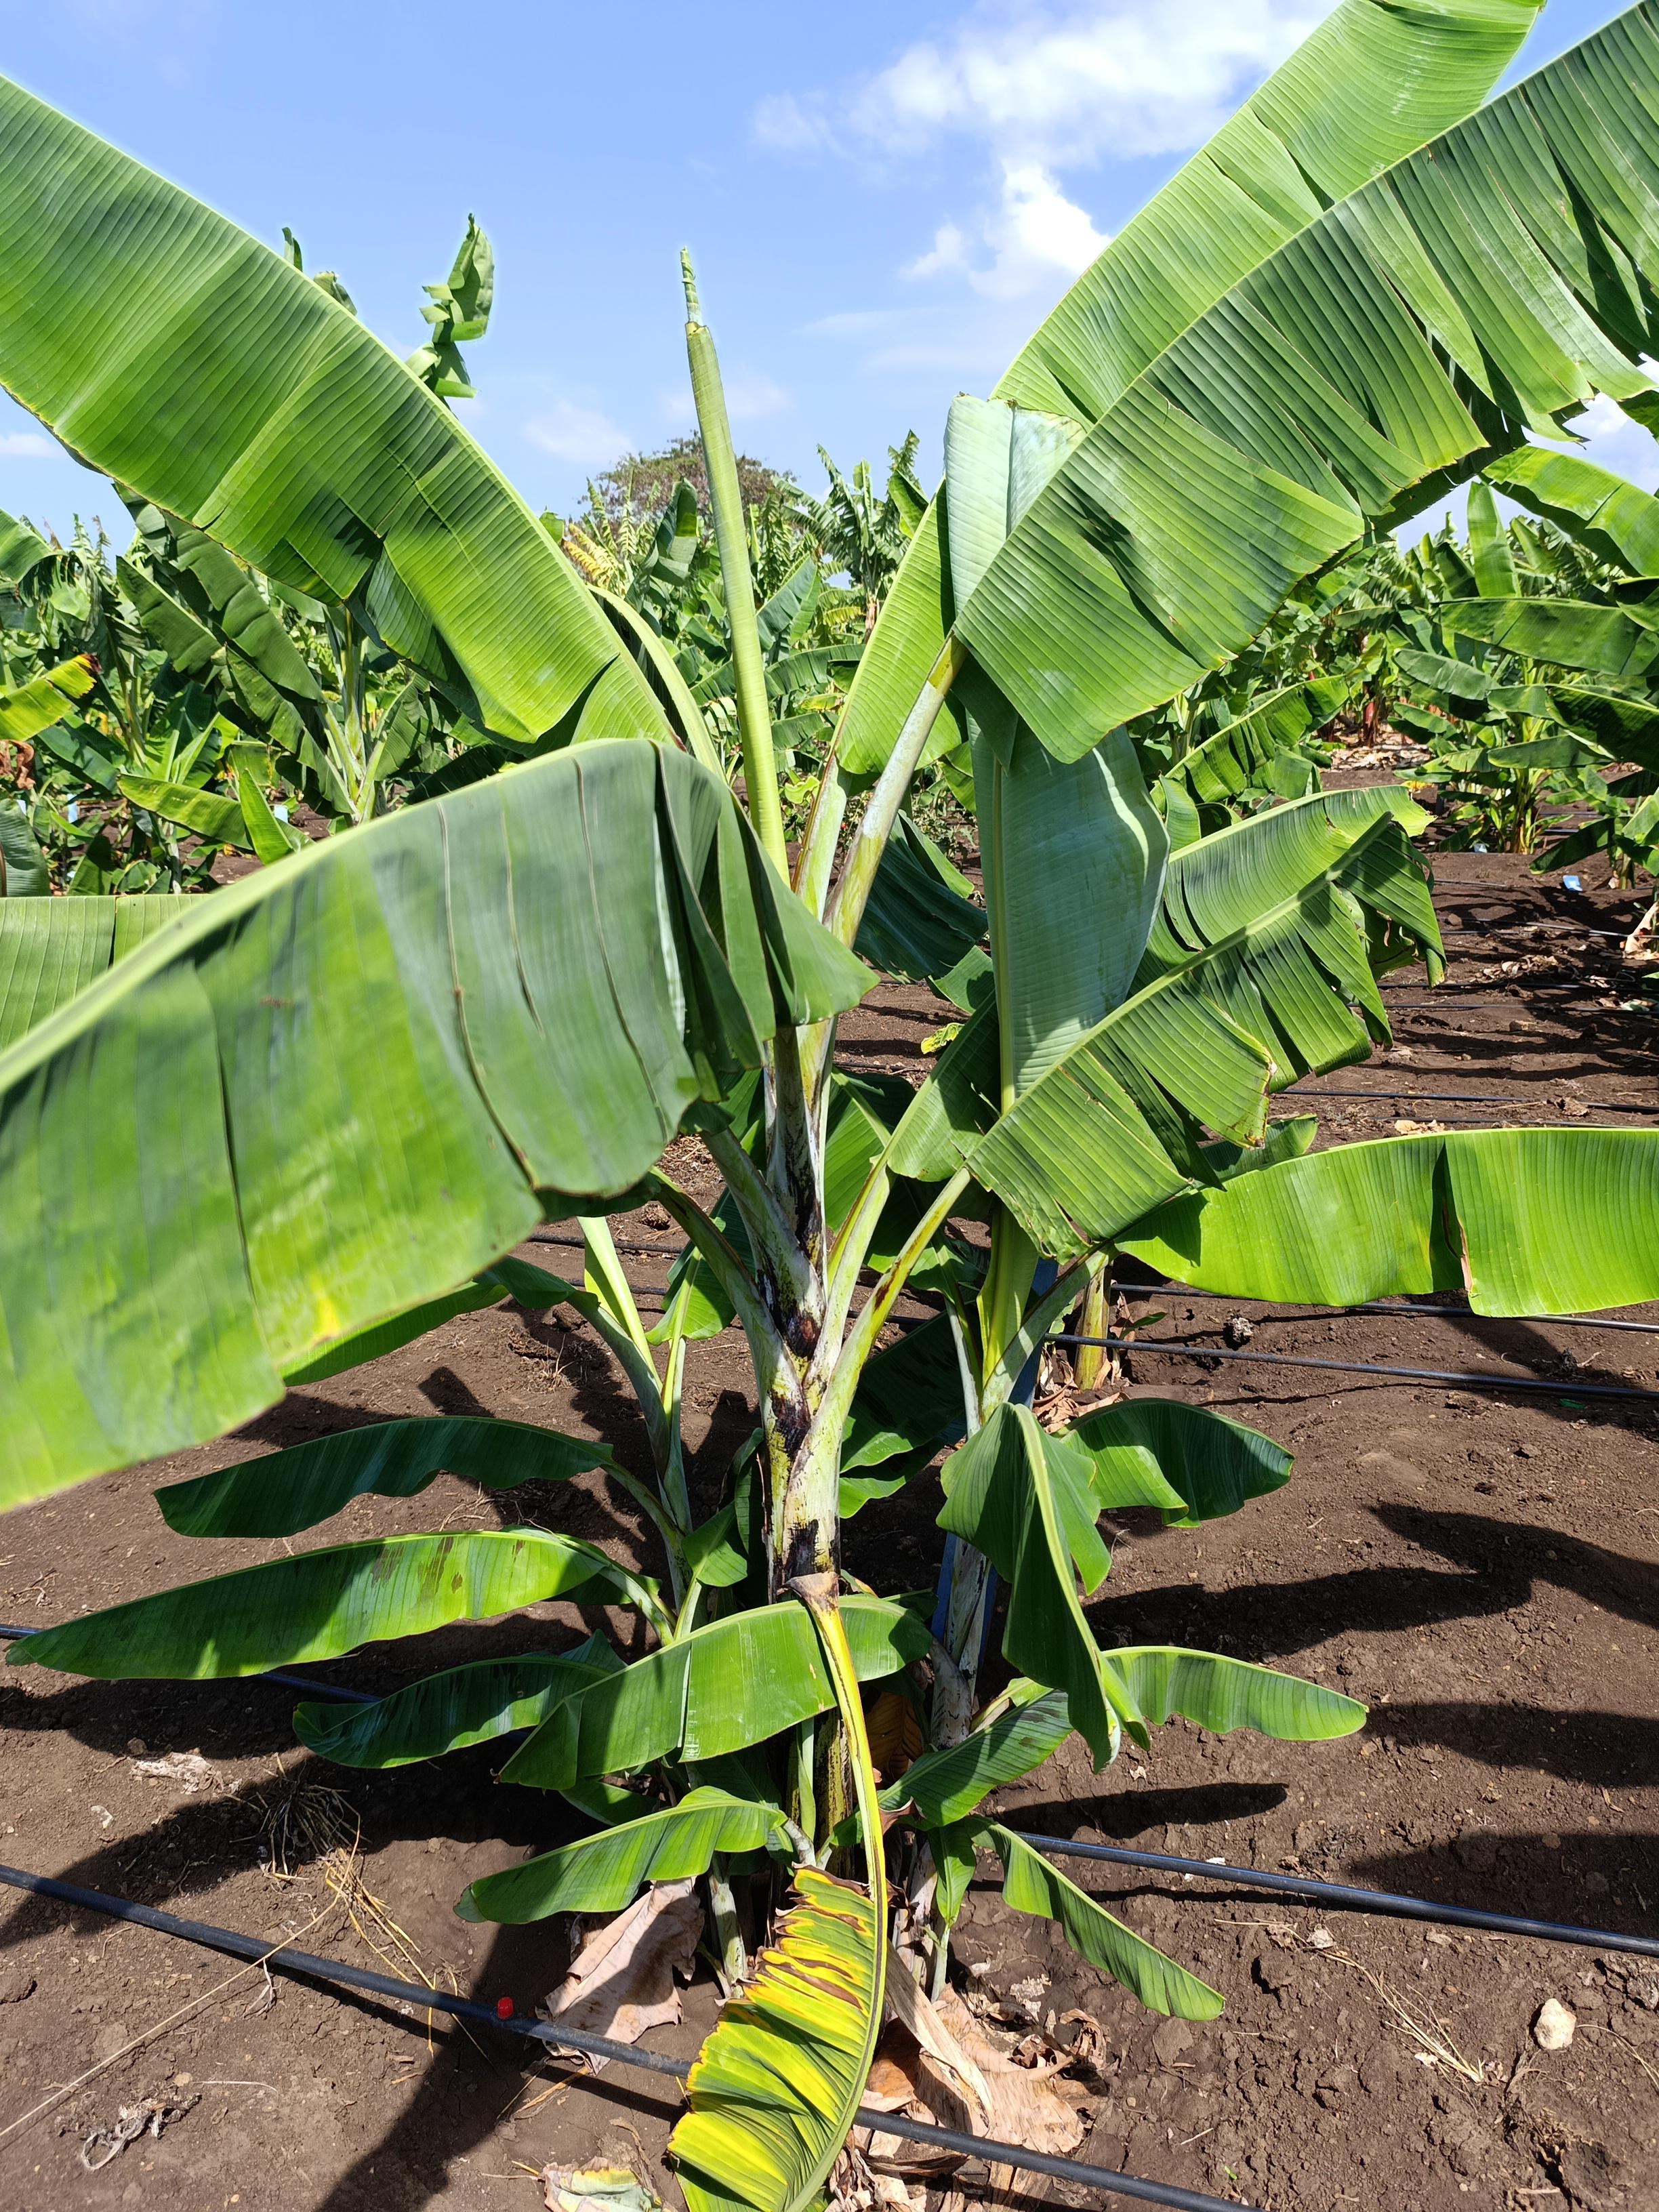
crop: banana
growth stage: vegetative
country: Tanzania
